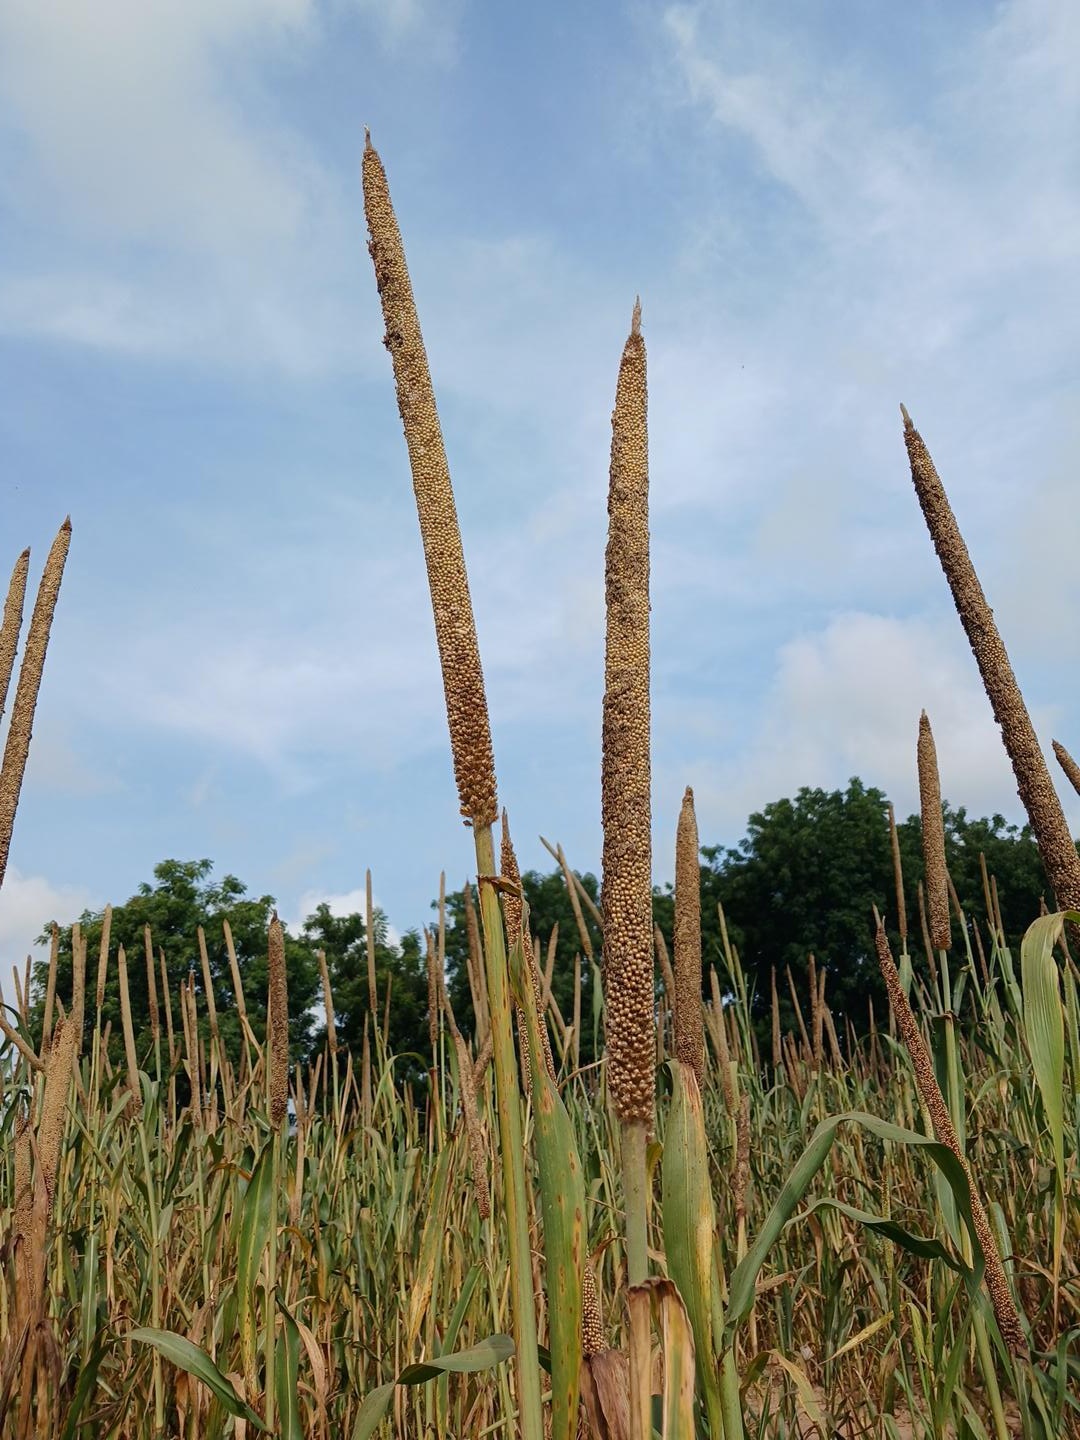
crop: pearl millet
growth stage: maturity
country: Senegal
